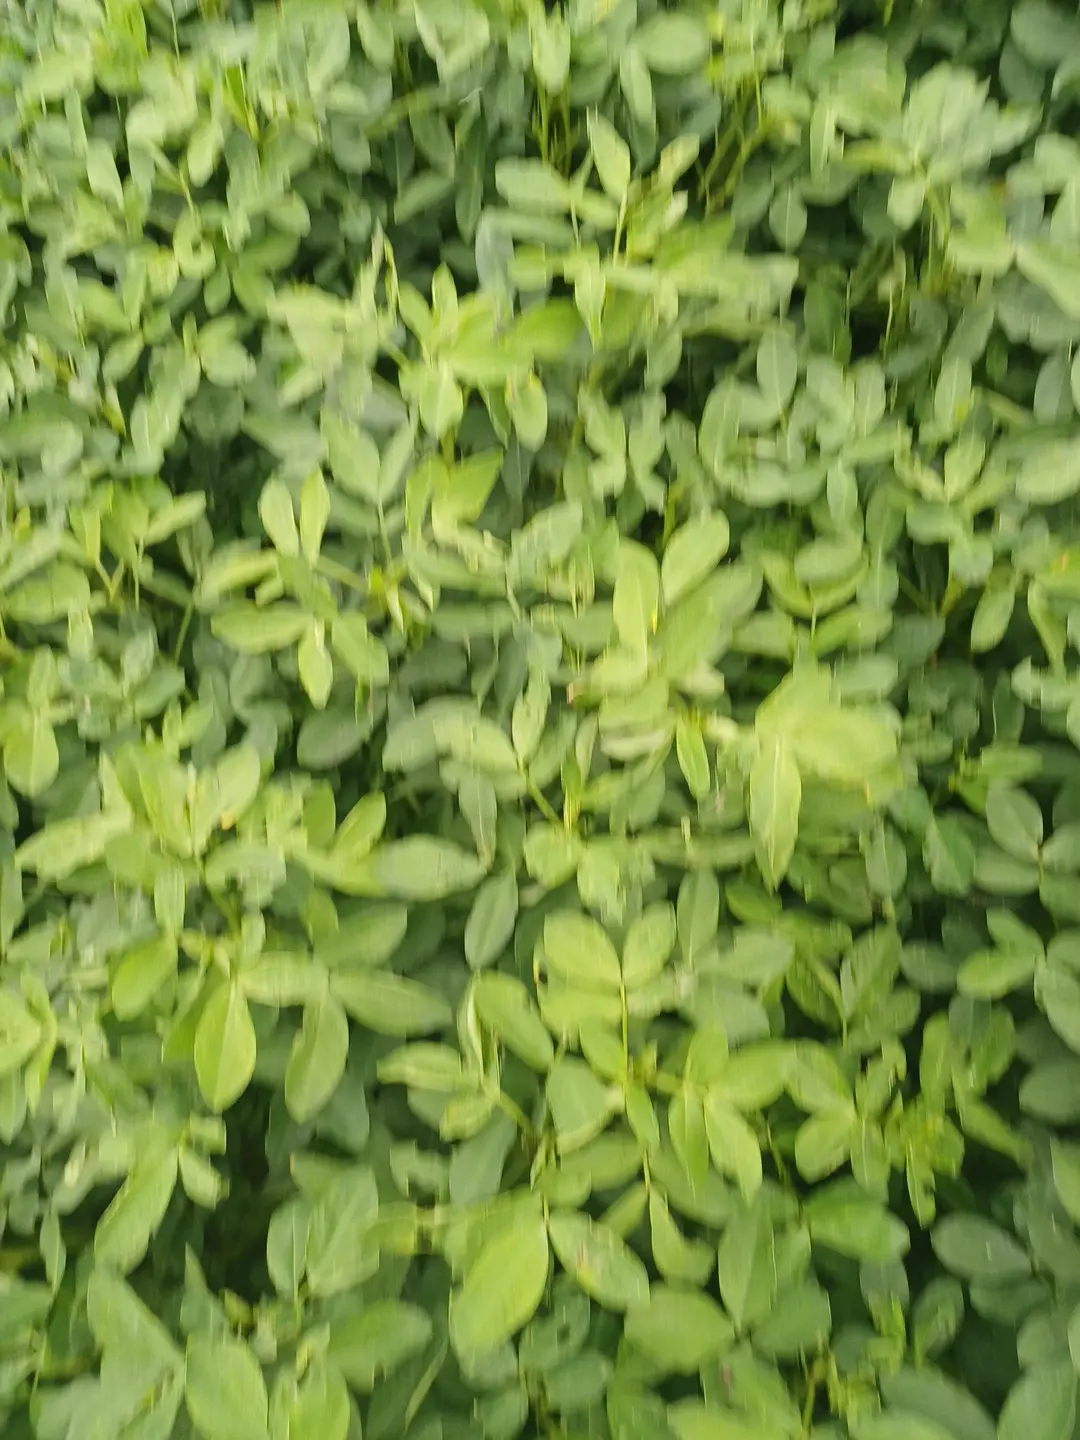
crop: groundnut
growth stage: pegging
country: Kenya
